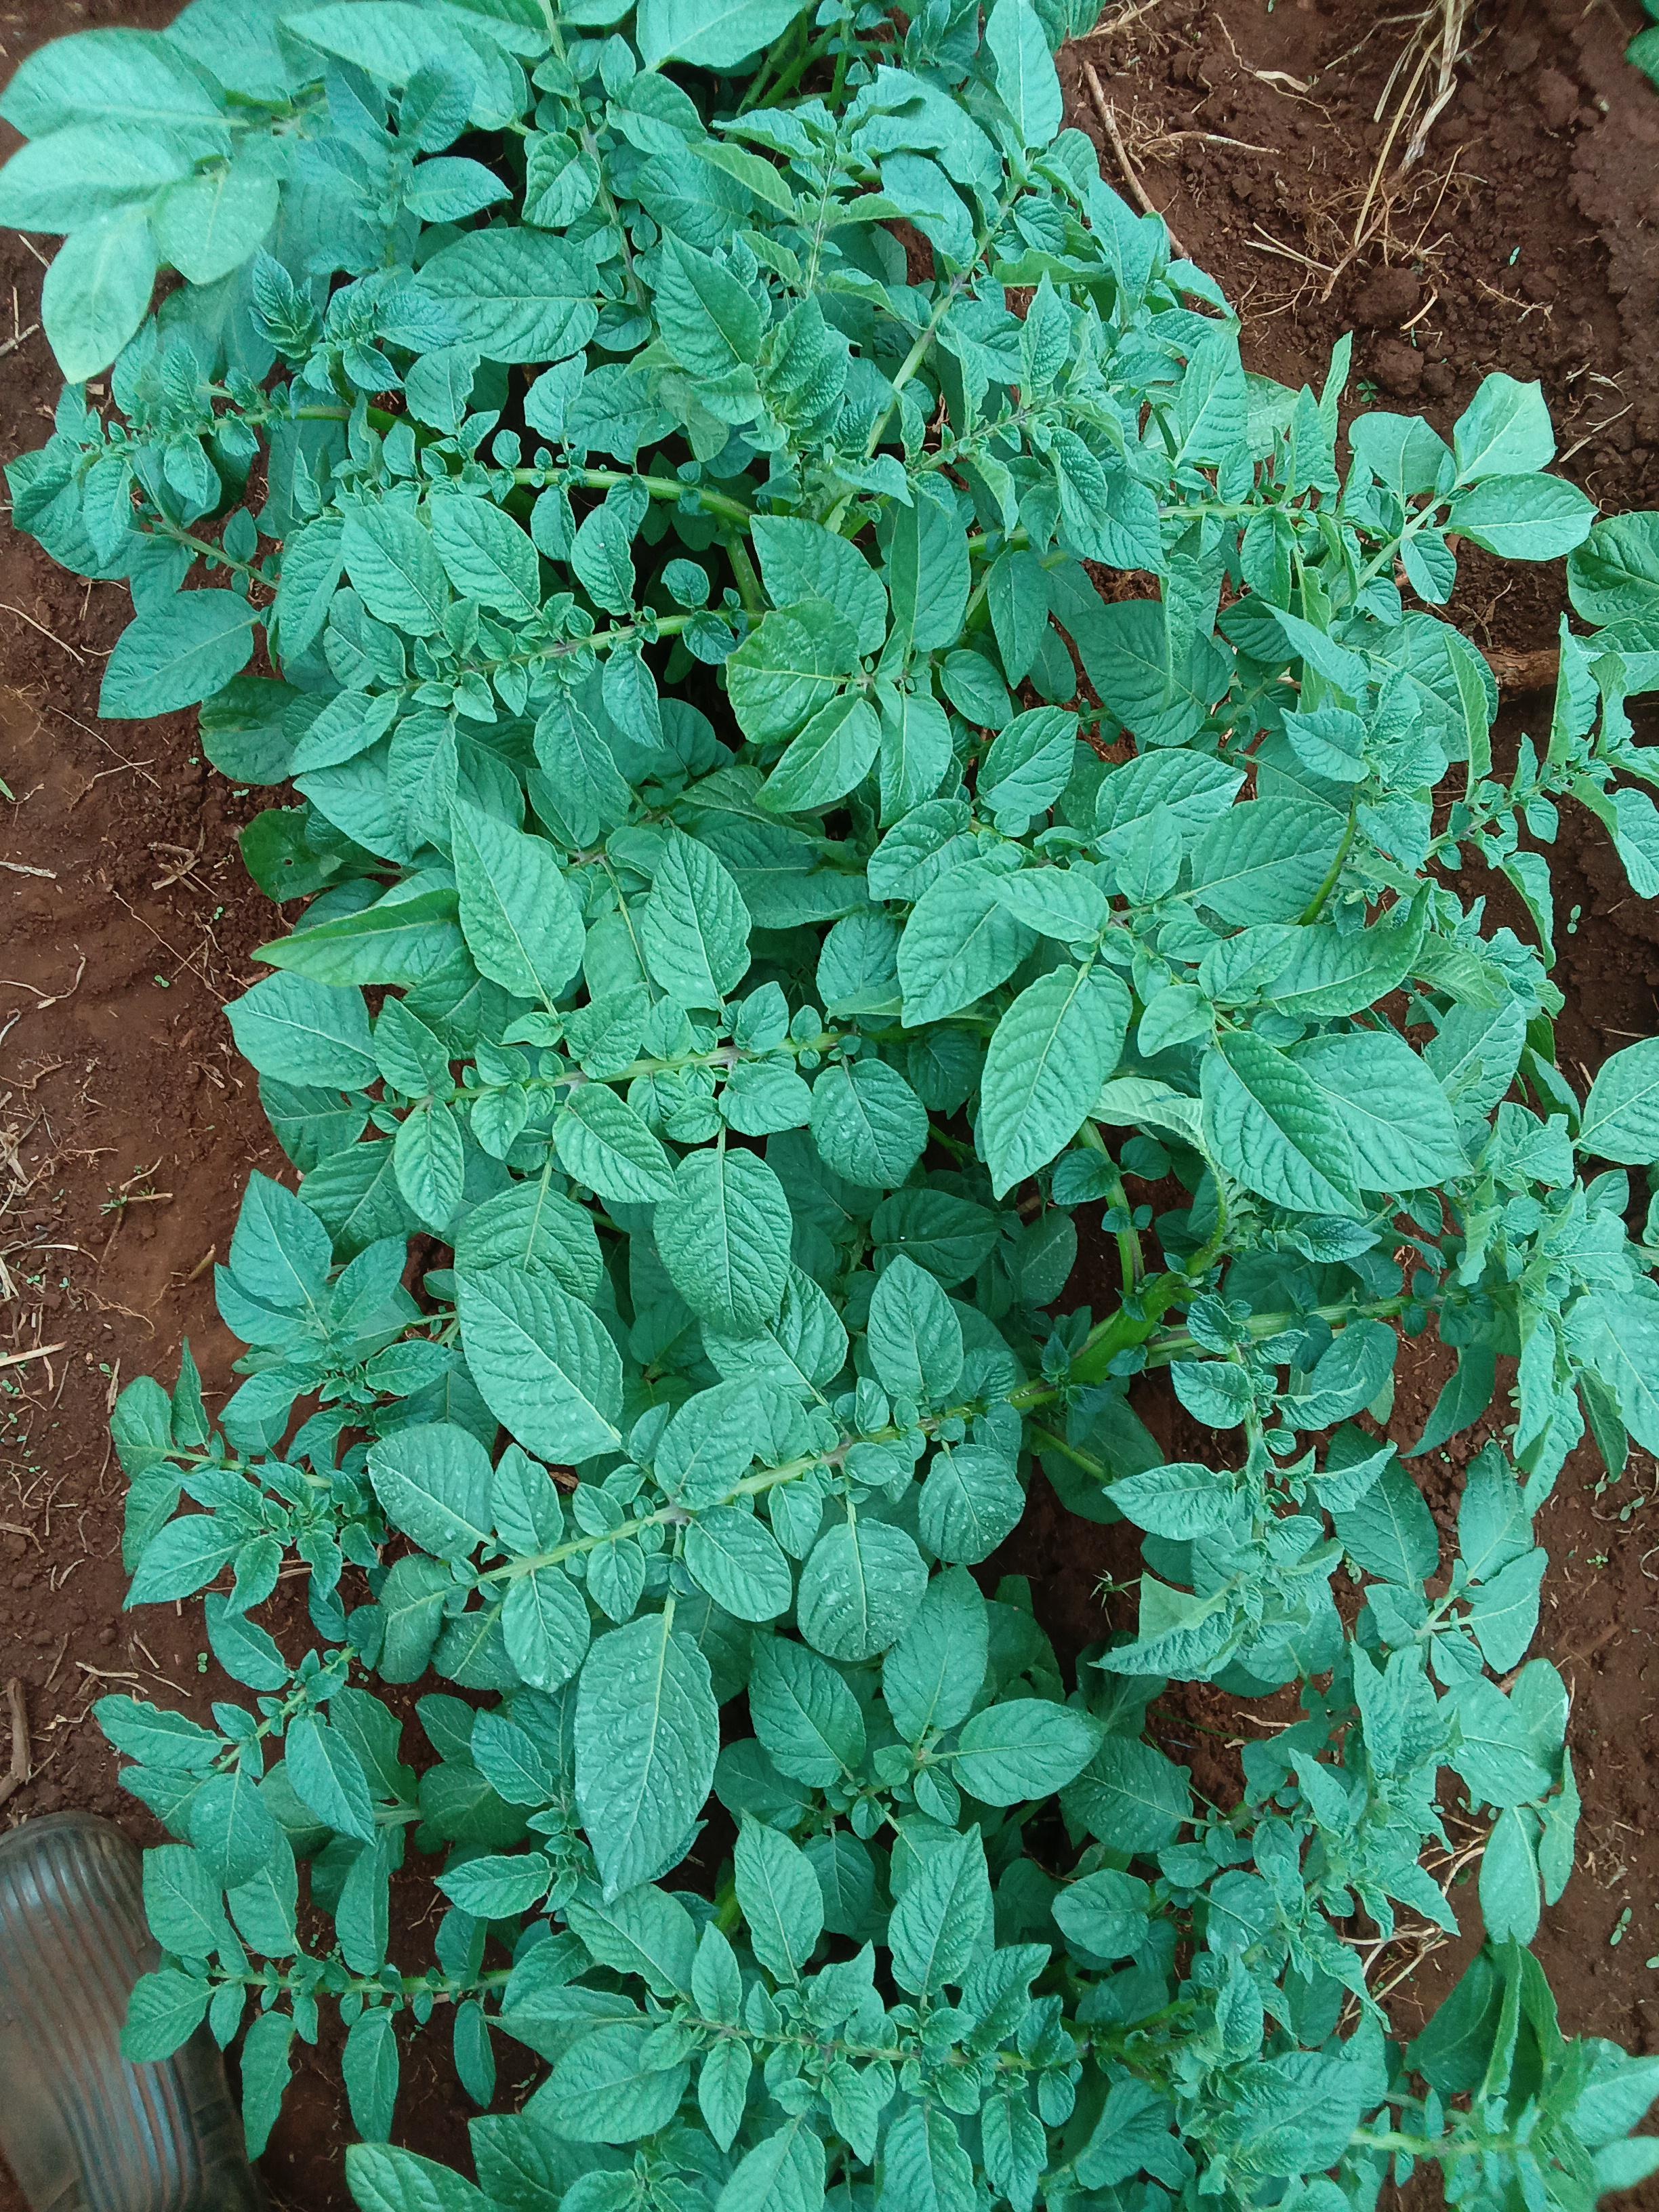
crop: potato
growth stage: vegetative
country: Kenya
